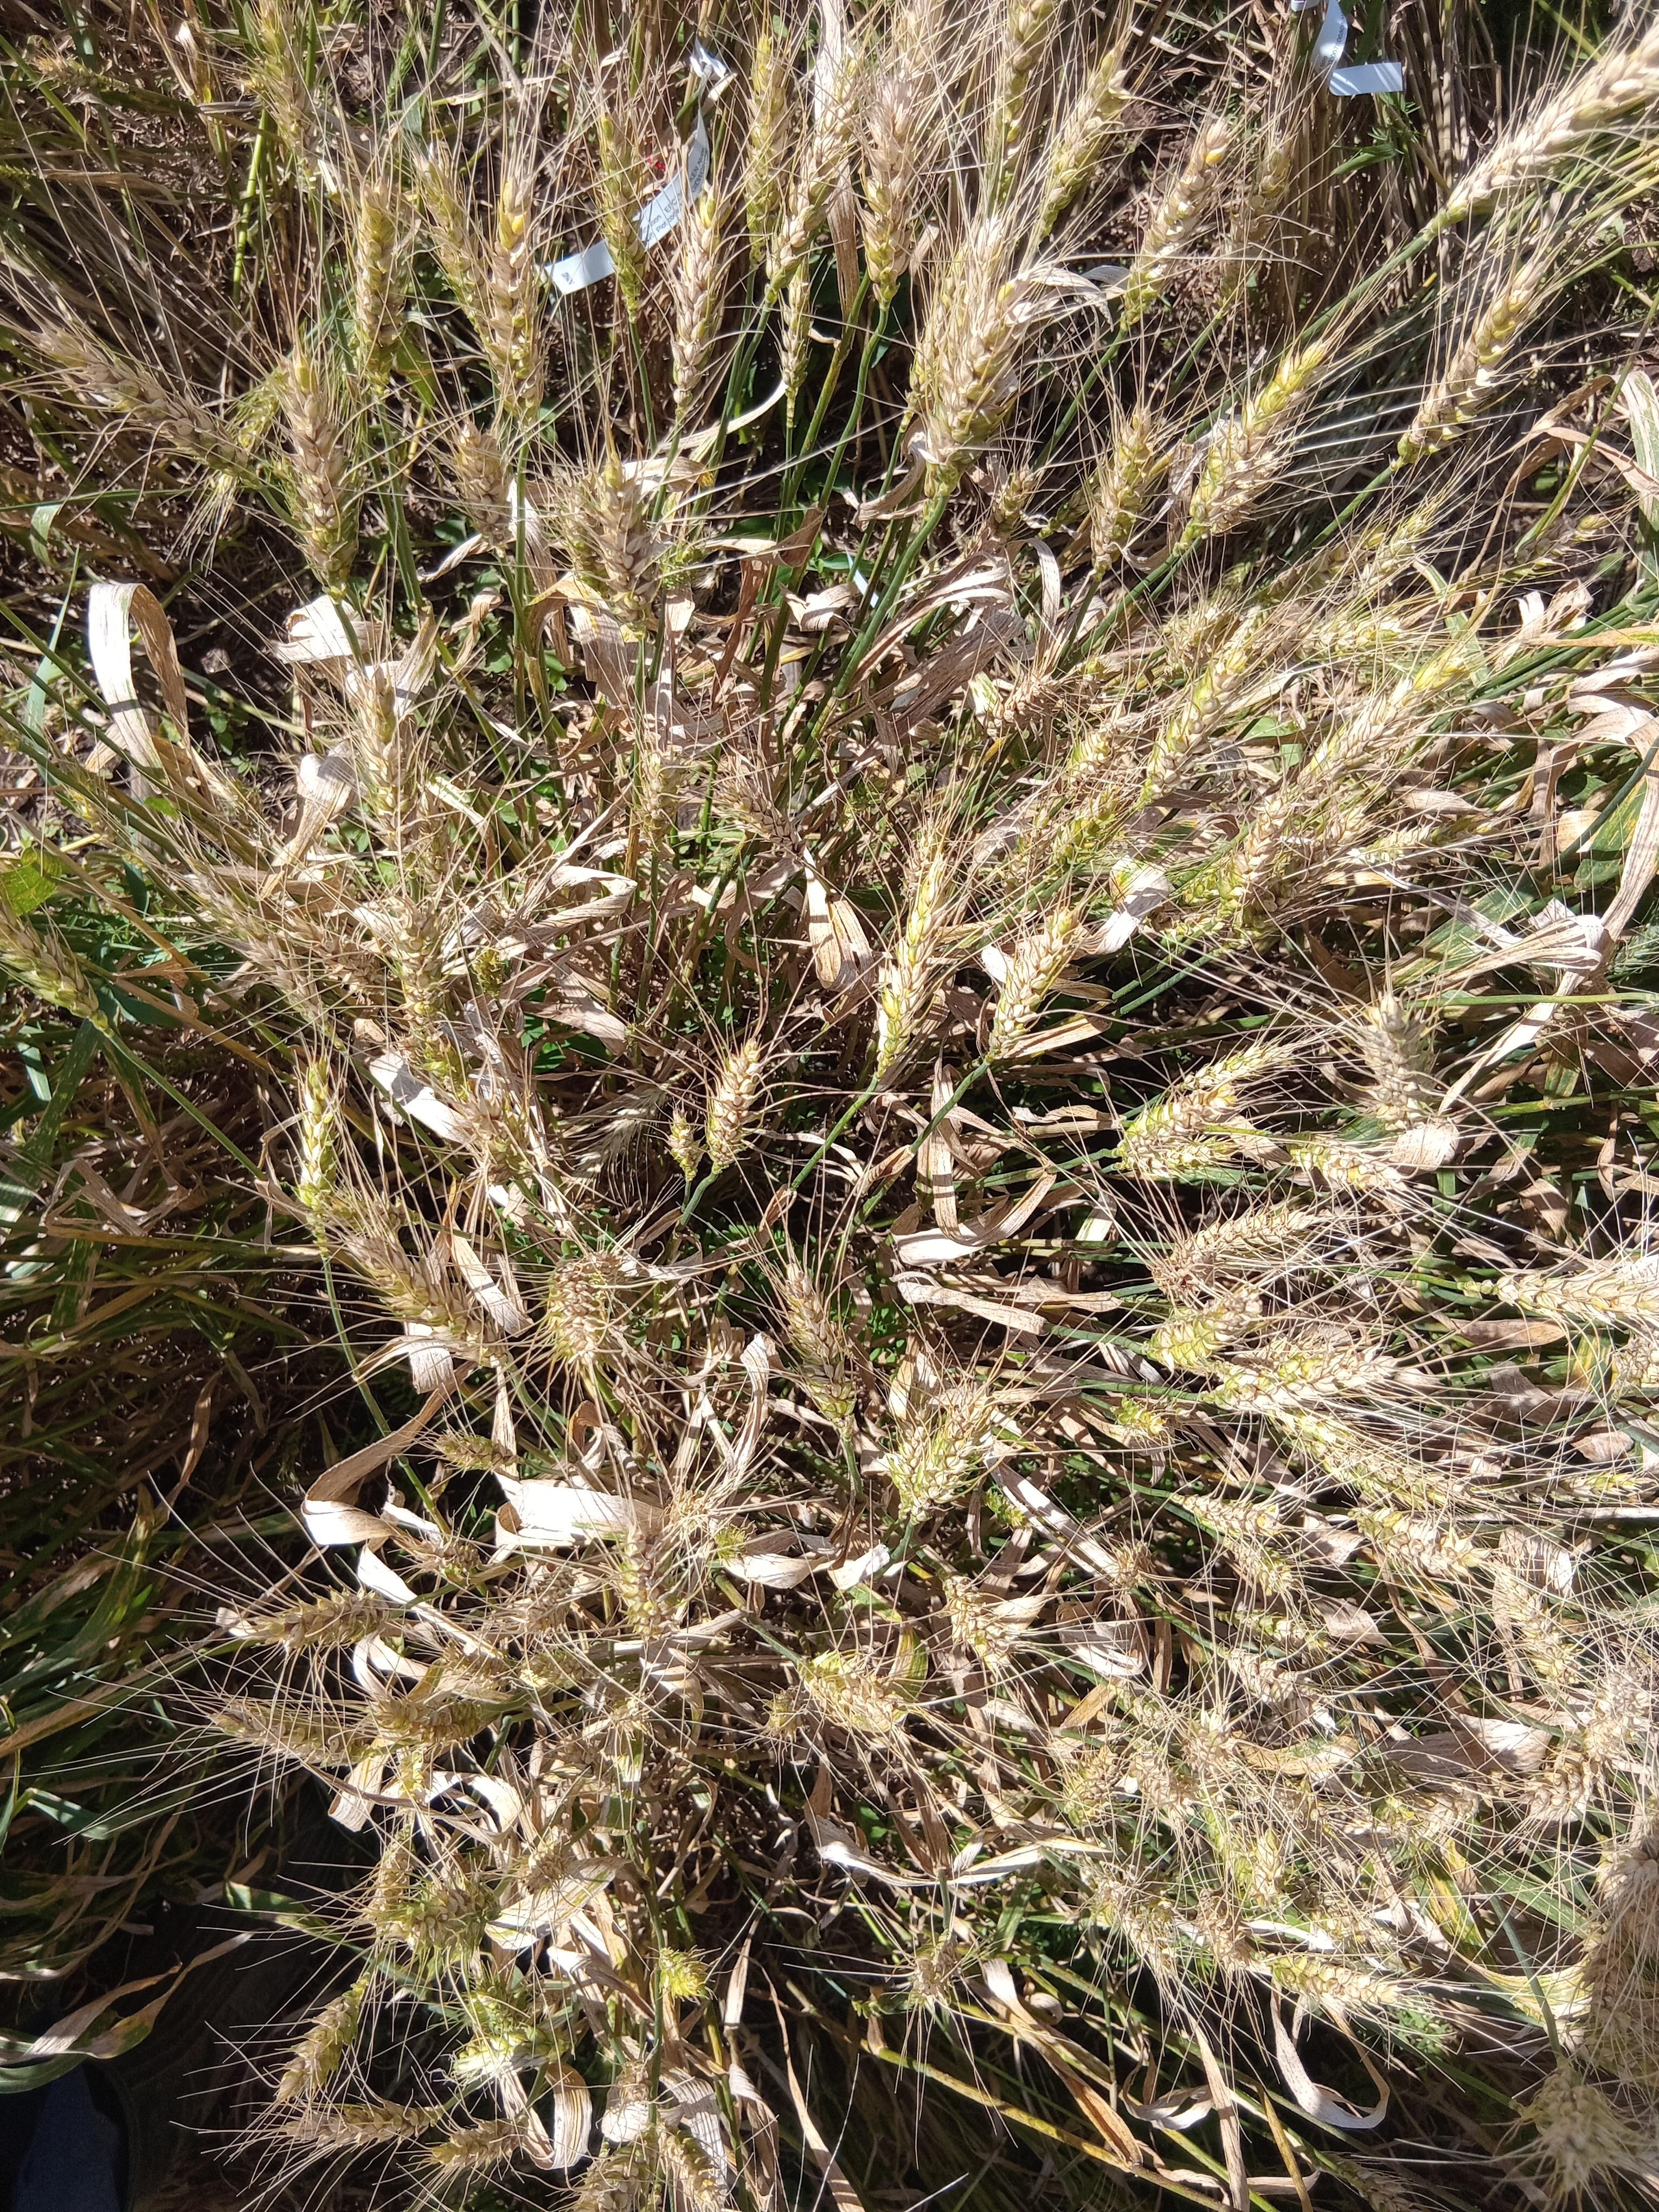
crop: wheat
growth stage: maturity
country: Kenya
